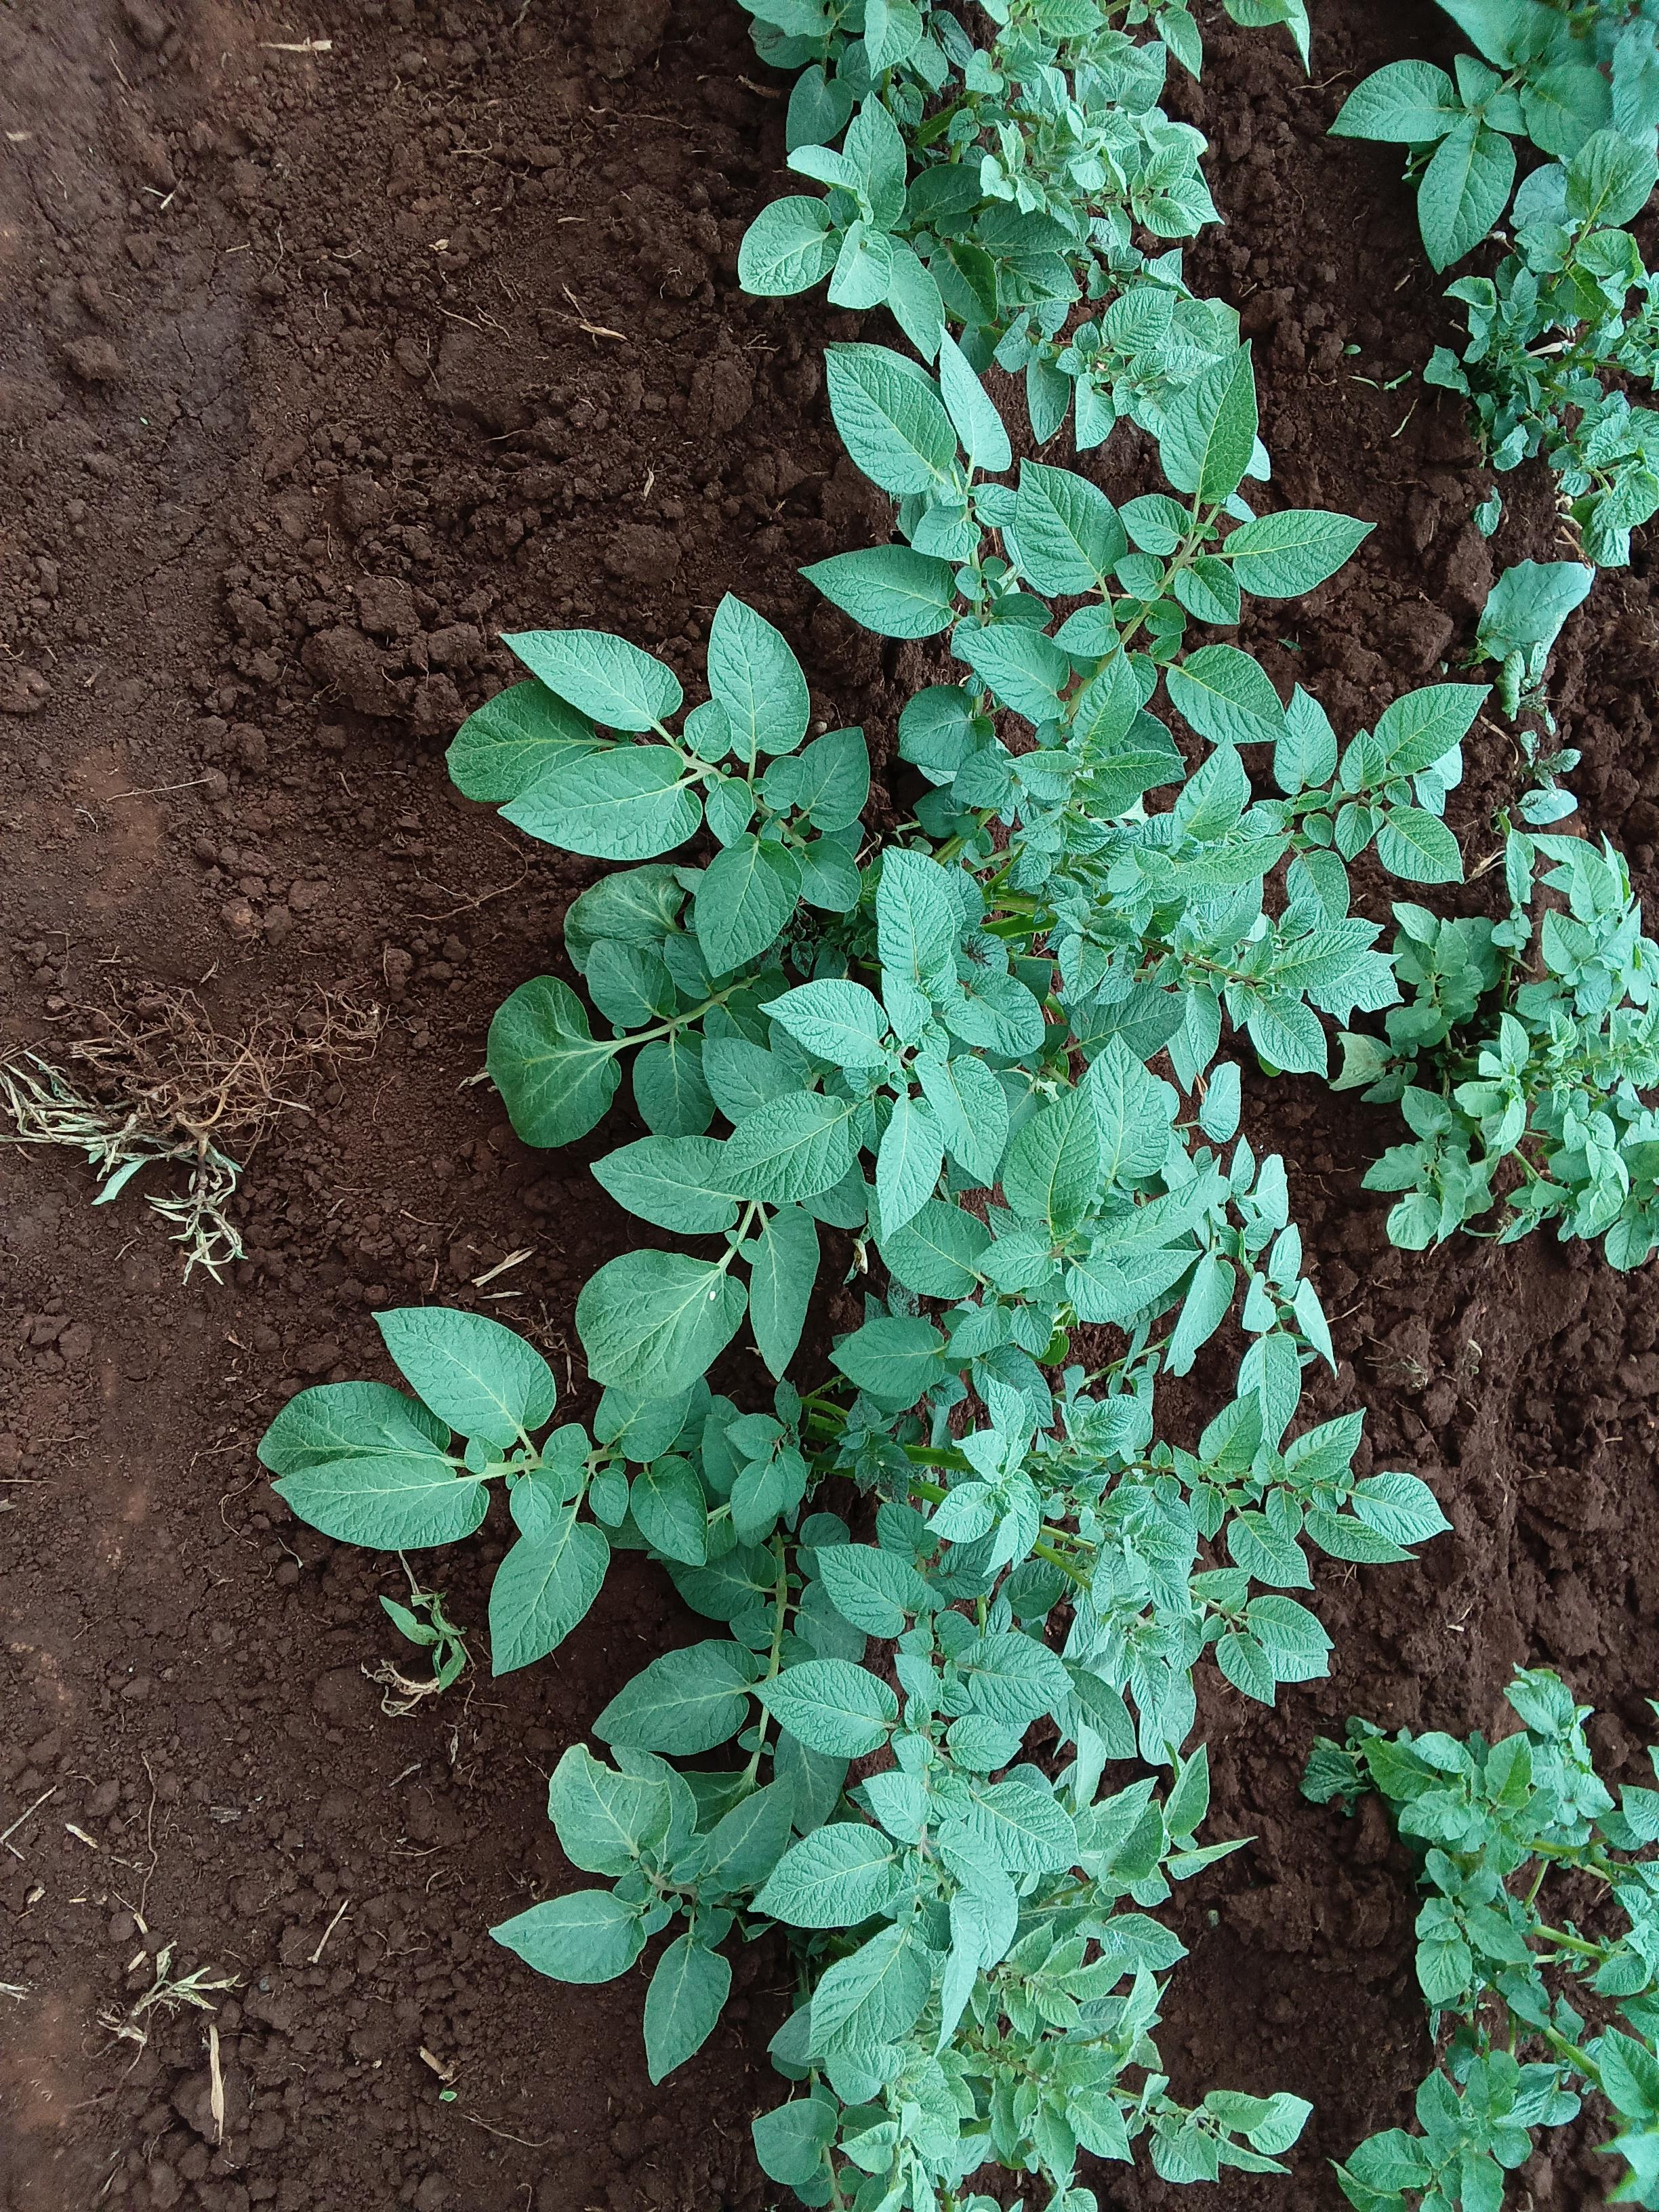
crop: potato
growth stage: emergence
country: Kenya
